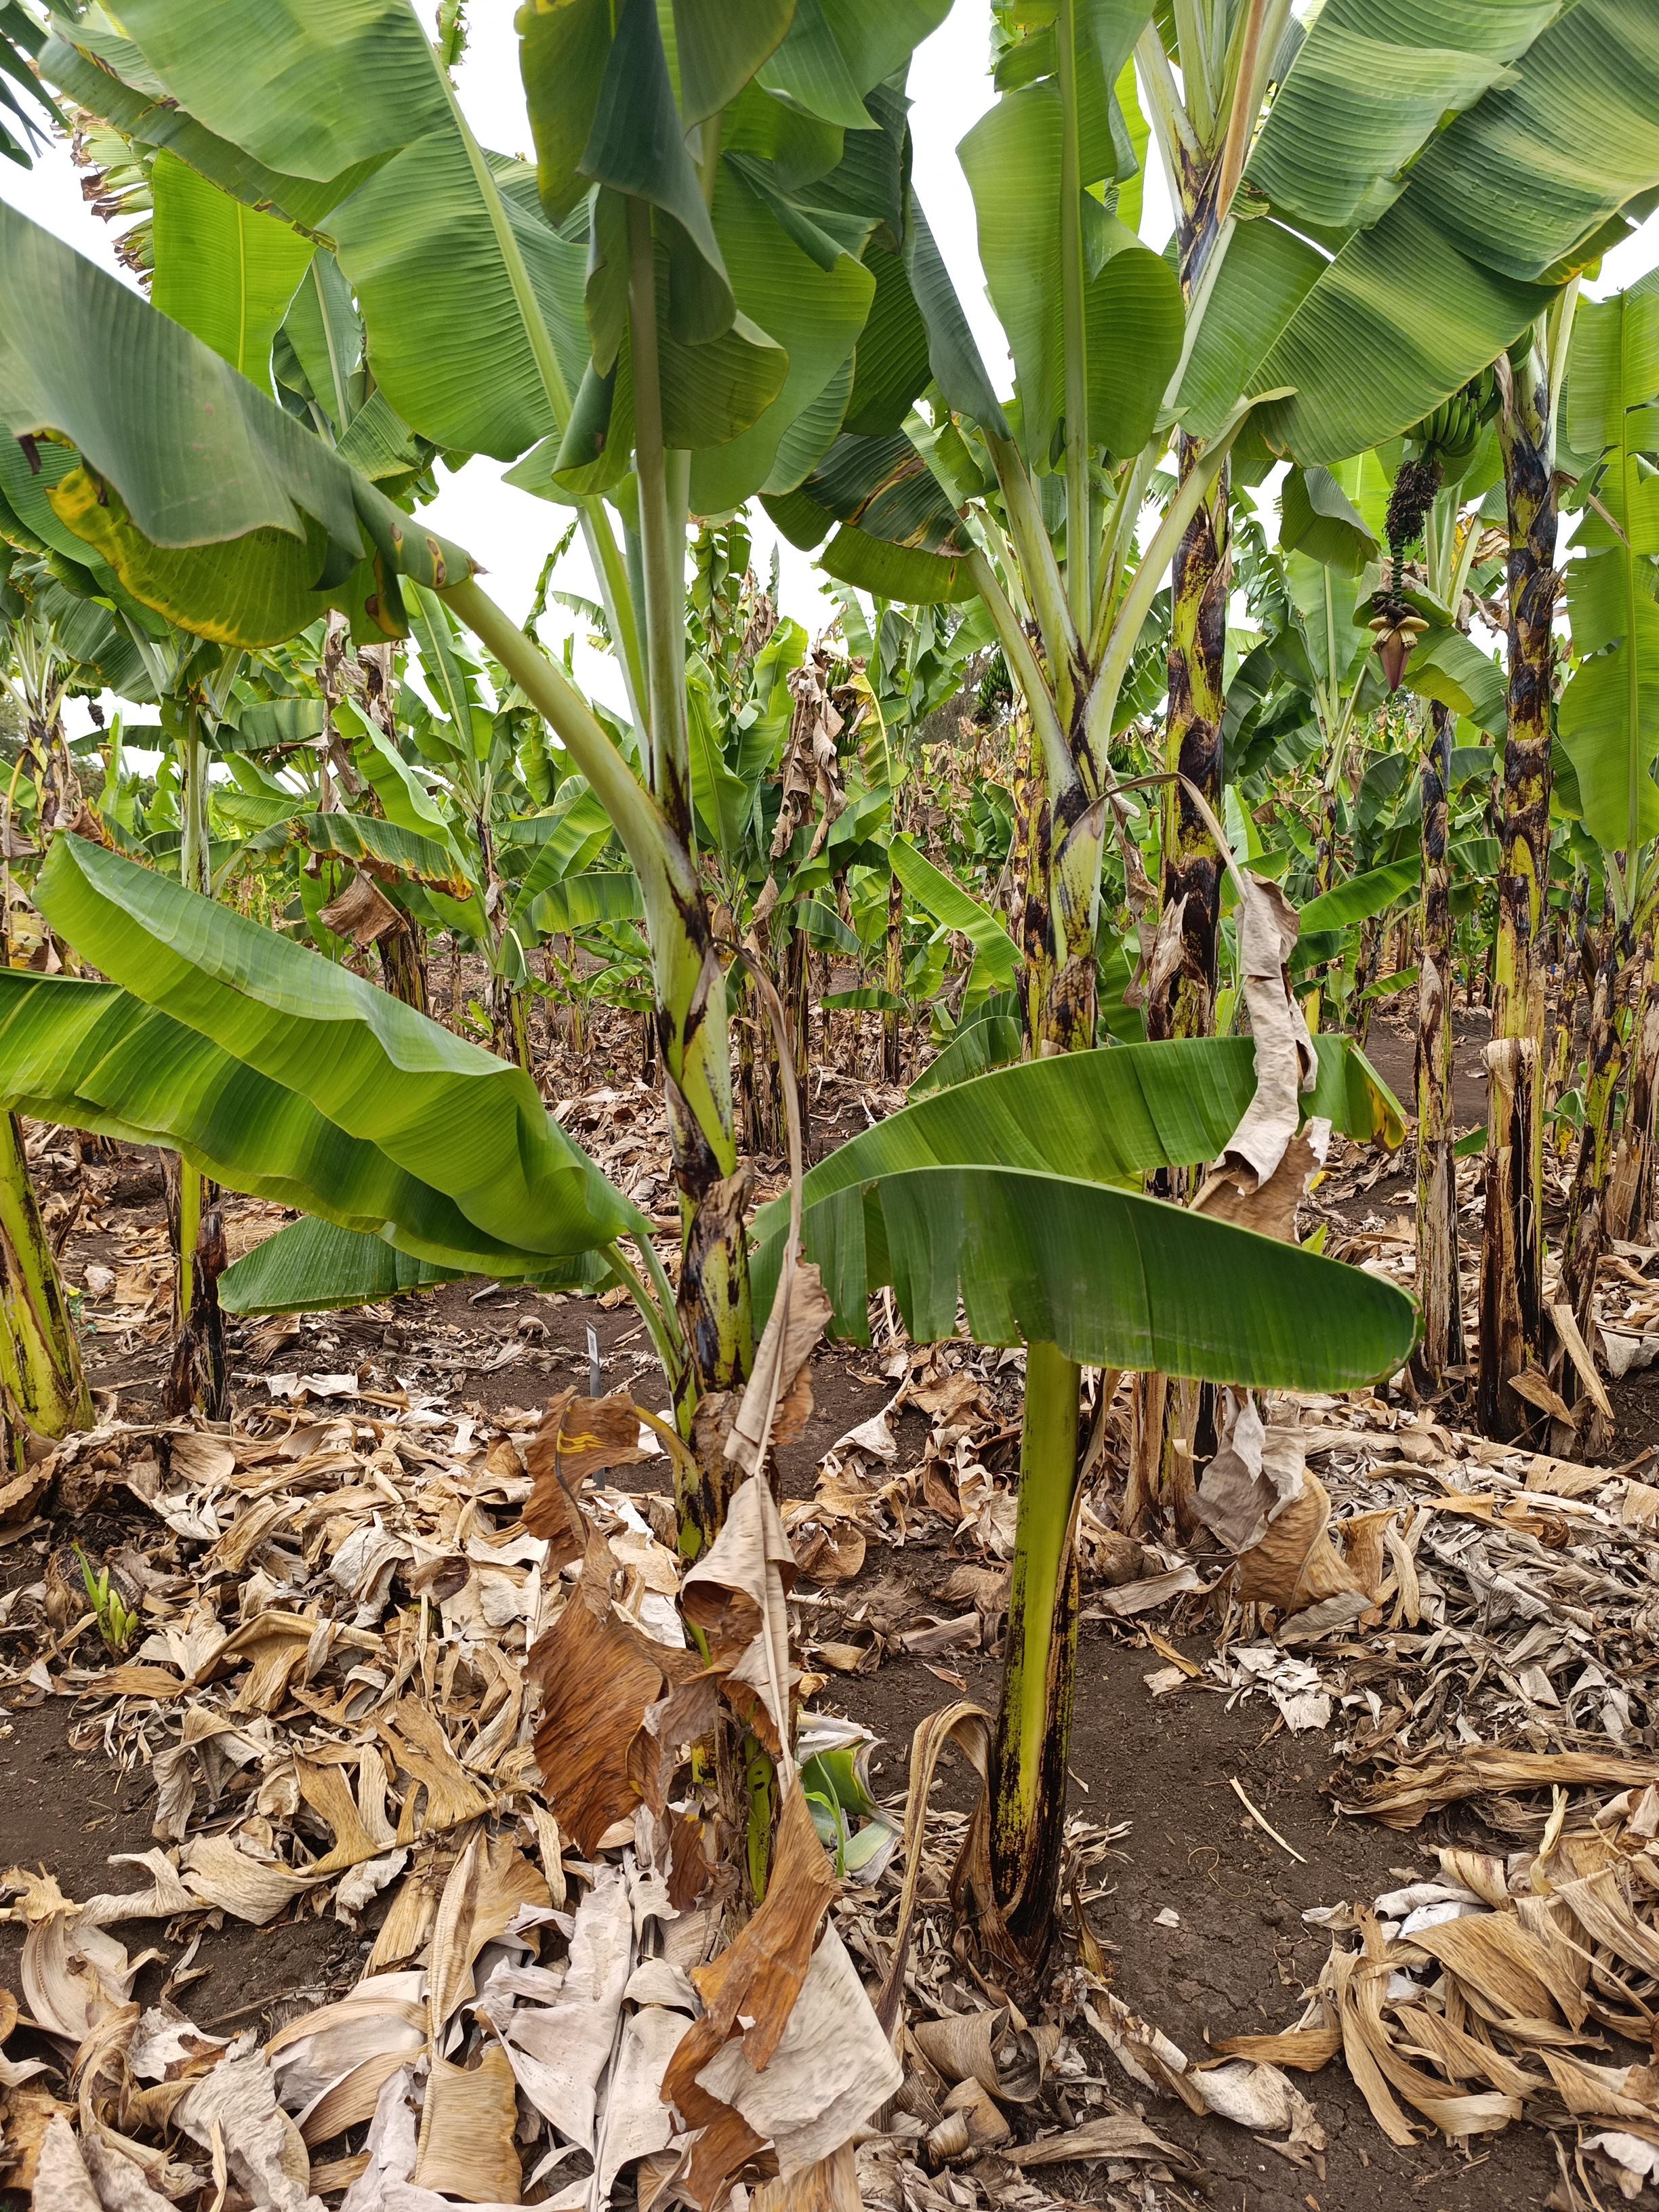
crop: banana
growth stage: vegetative
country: Tanzania
